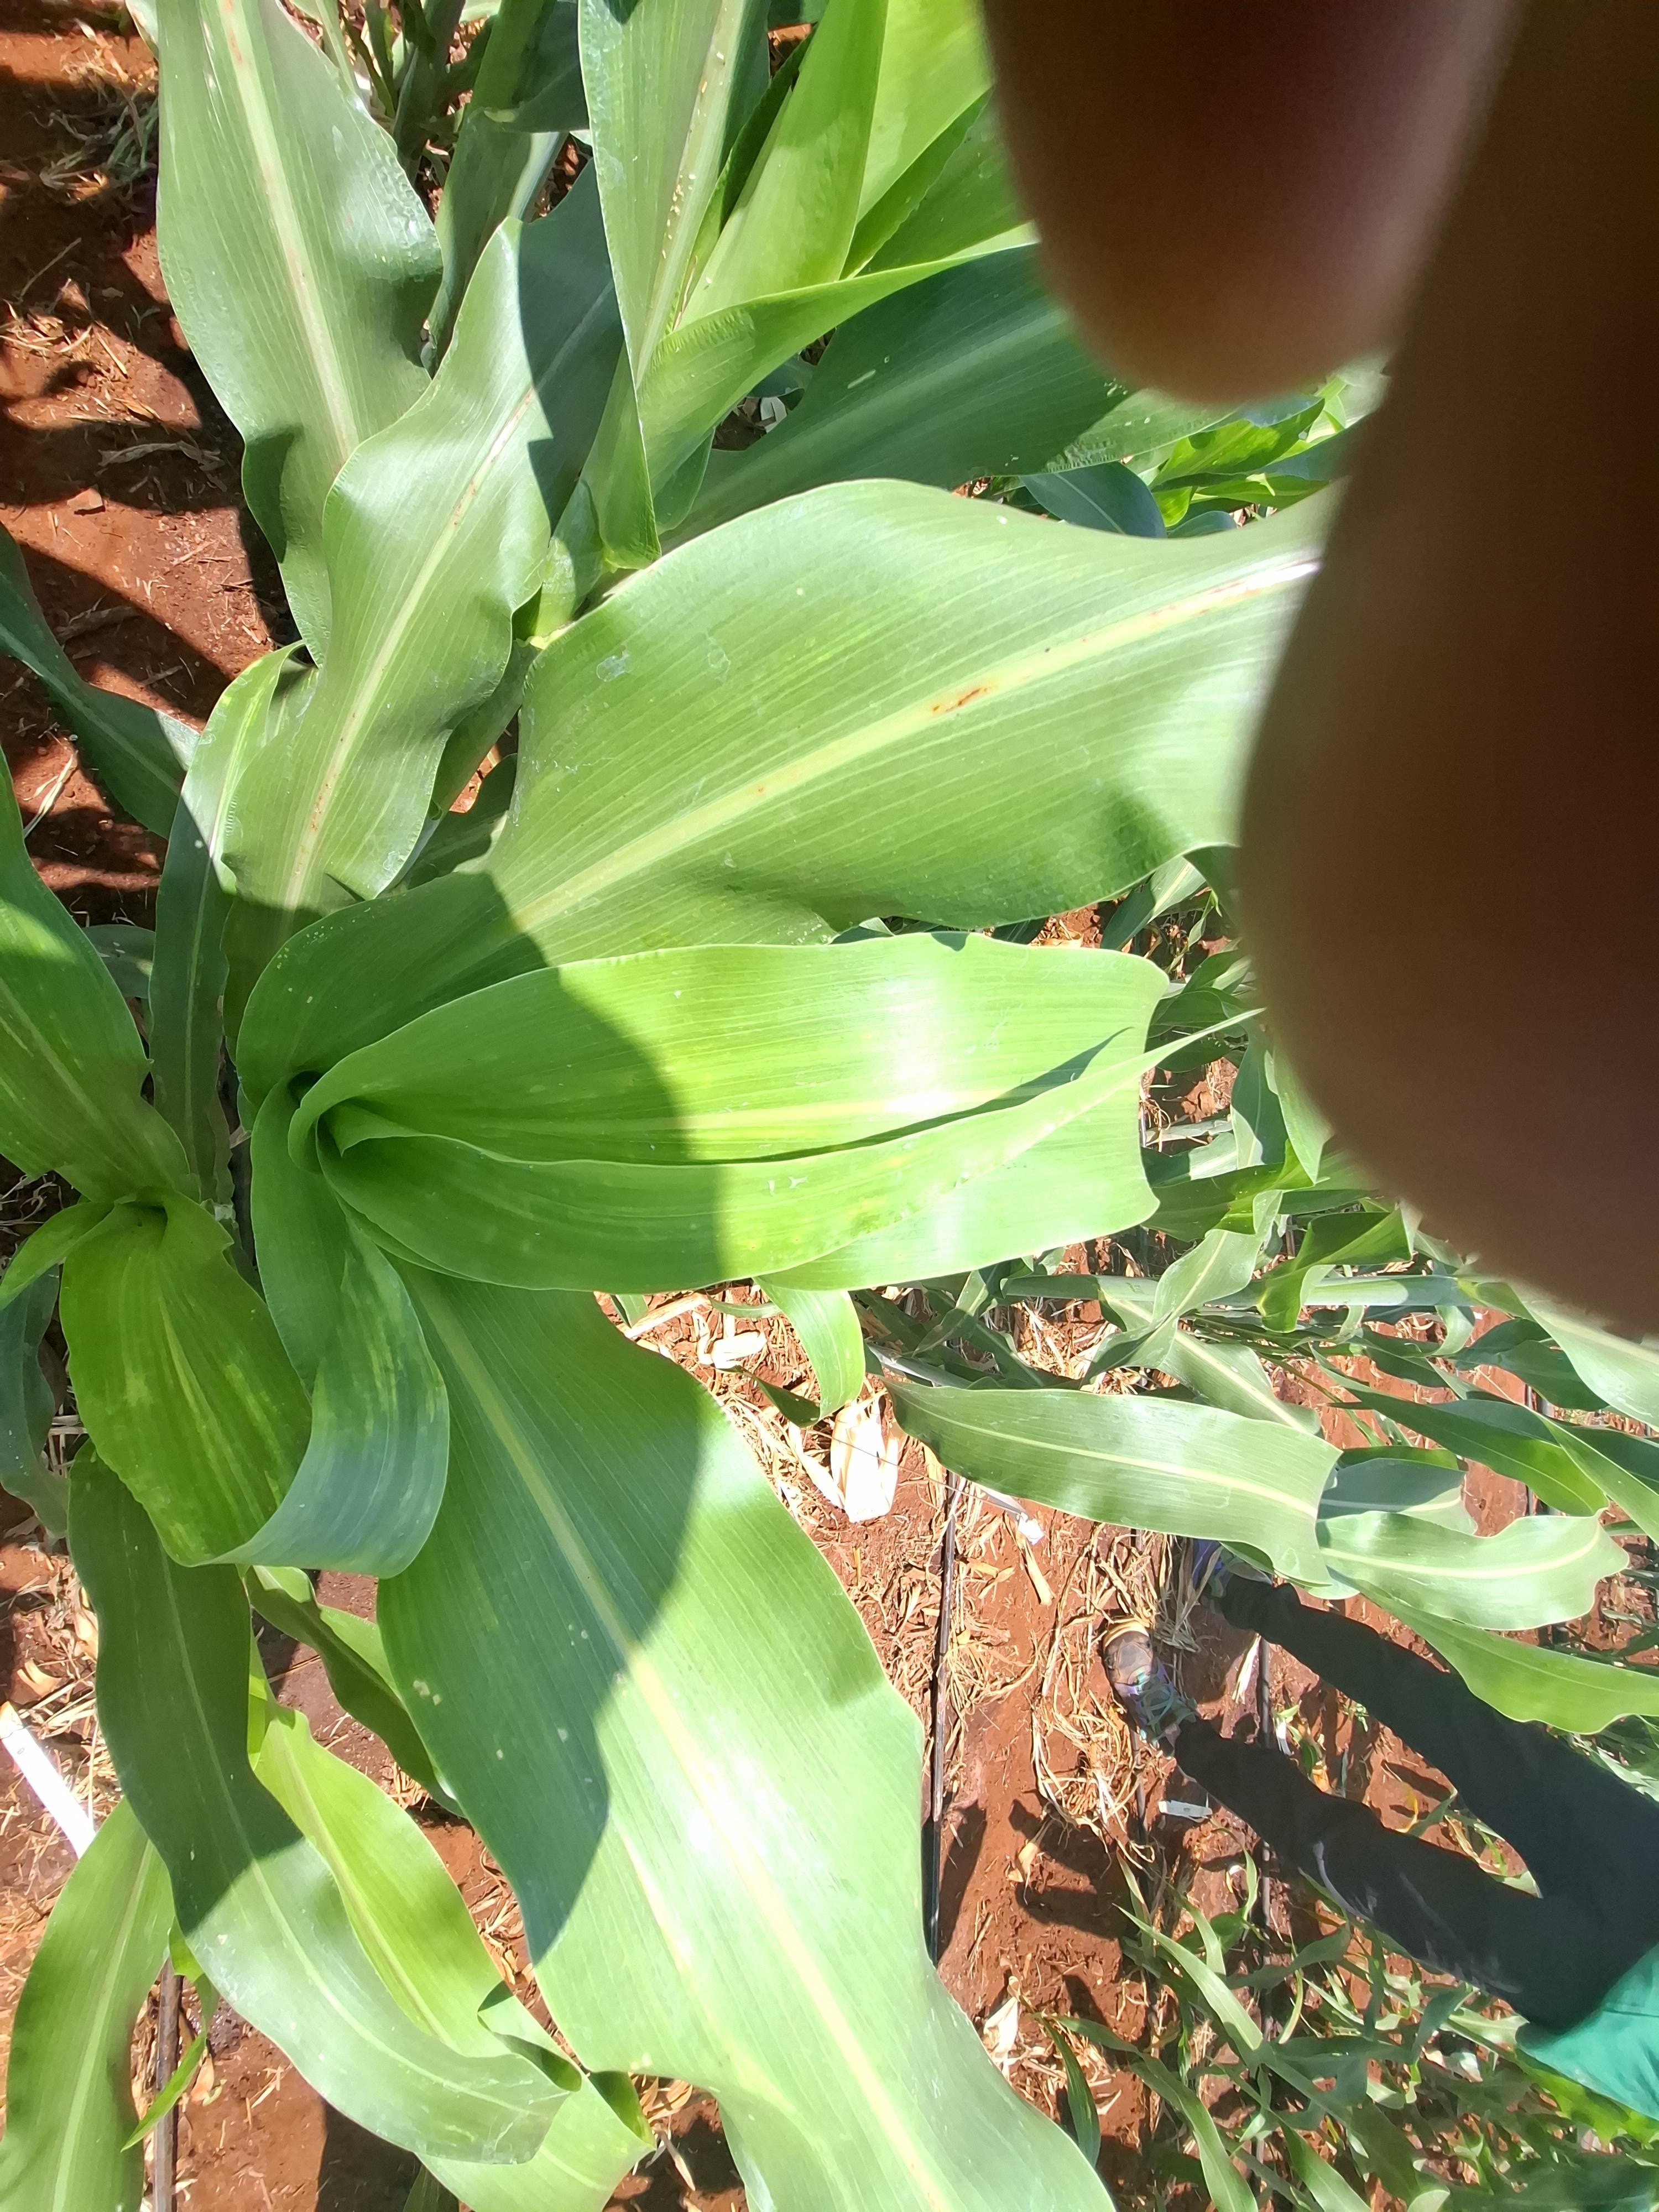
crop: sorghum
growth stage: vegetative
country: Kenya
